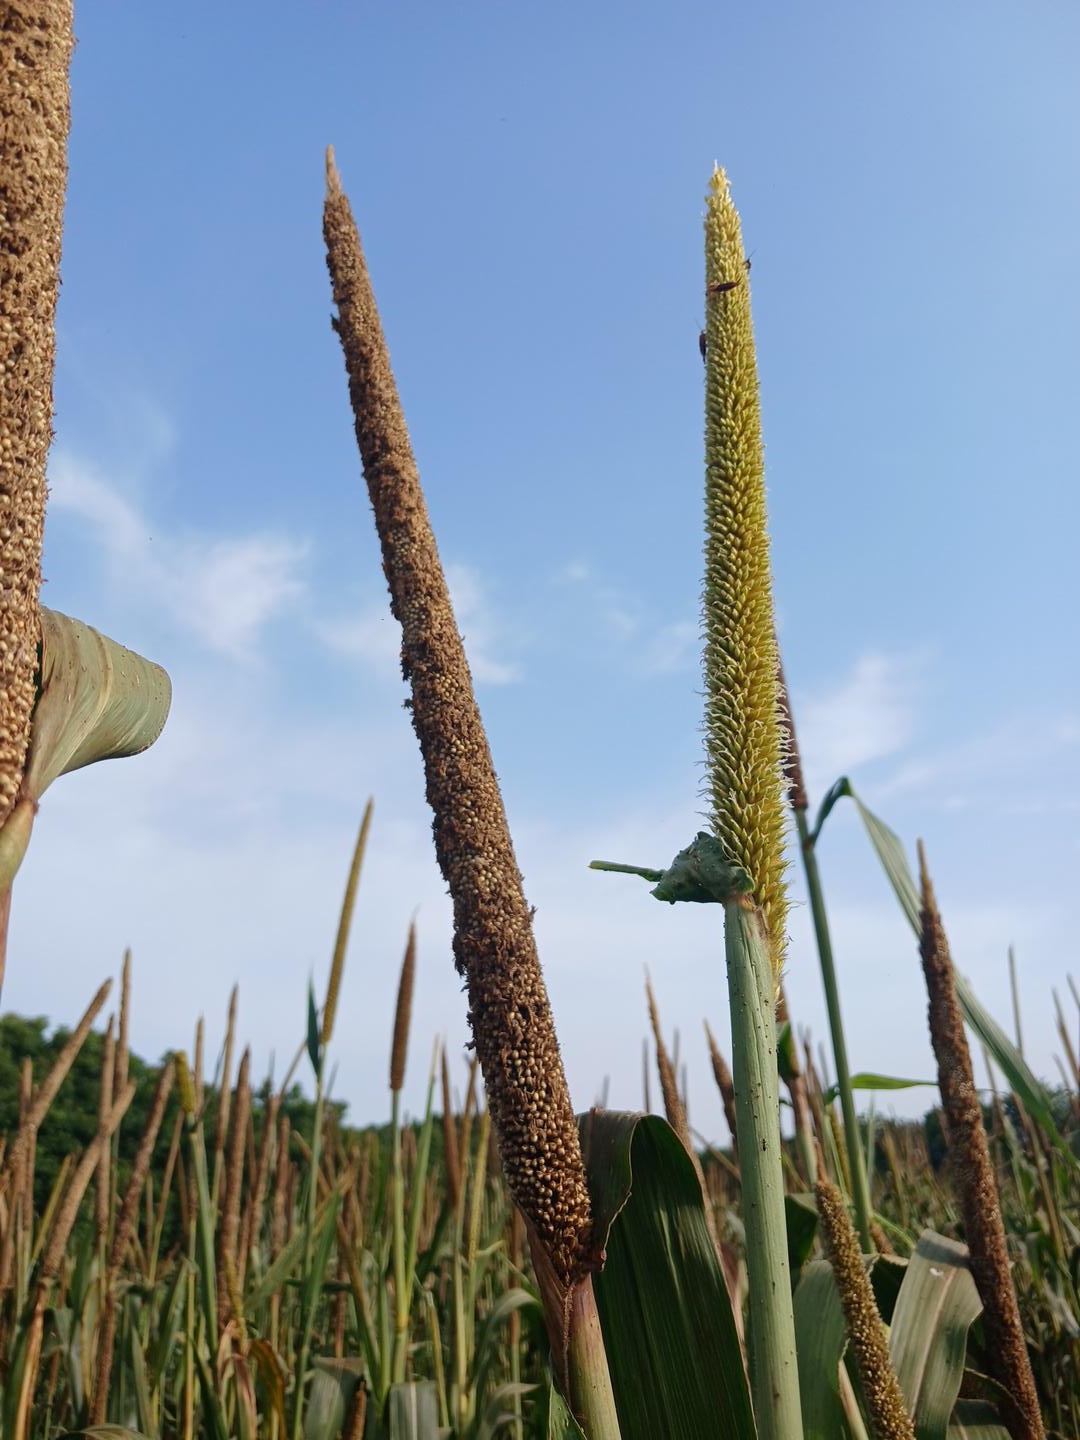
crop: pearl millet
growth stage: maturity
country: Senegal
